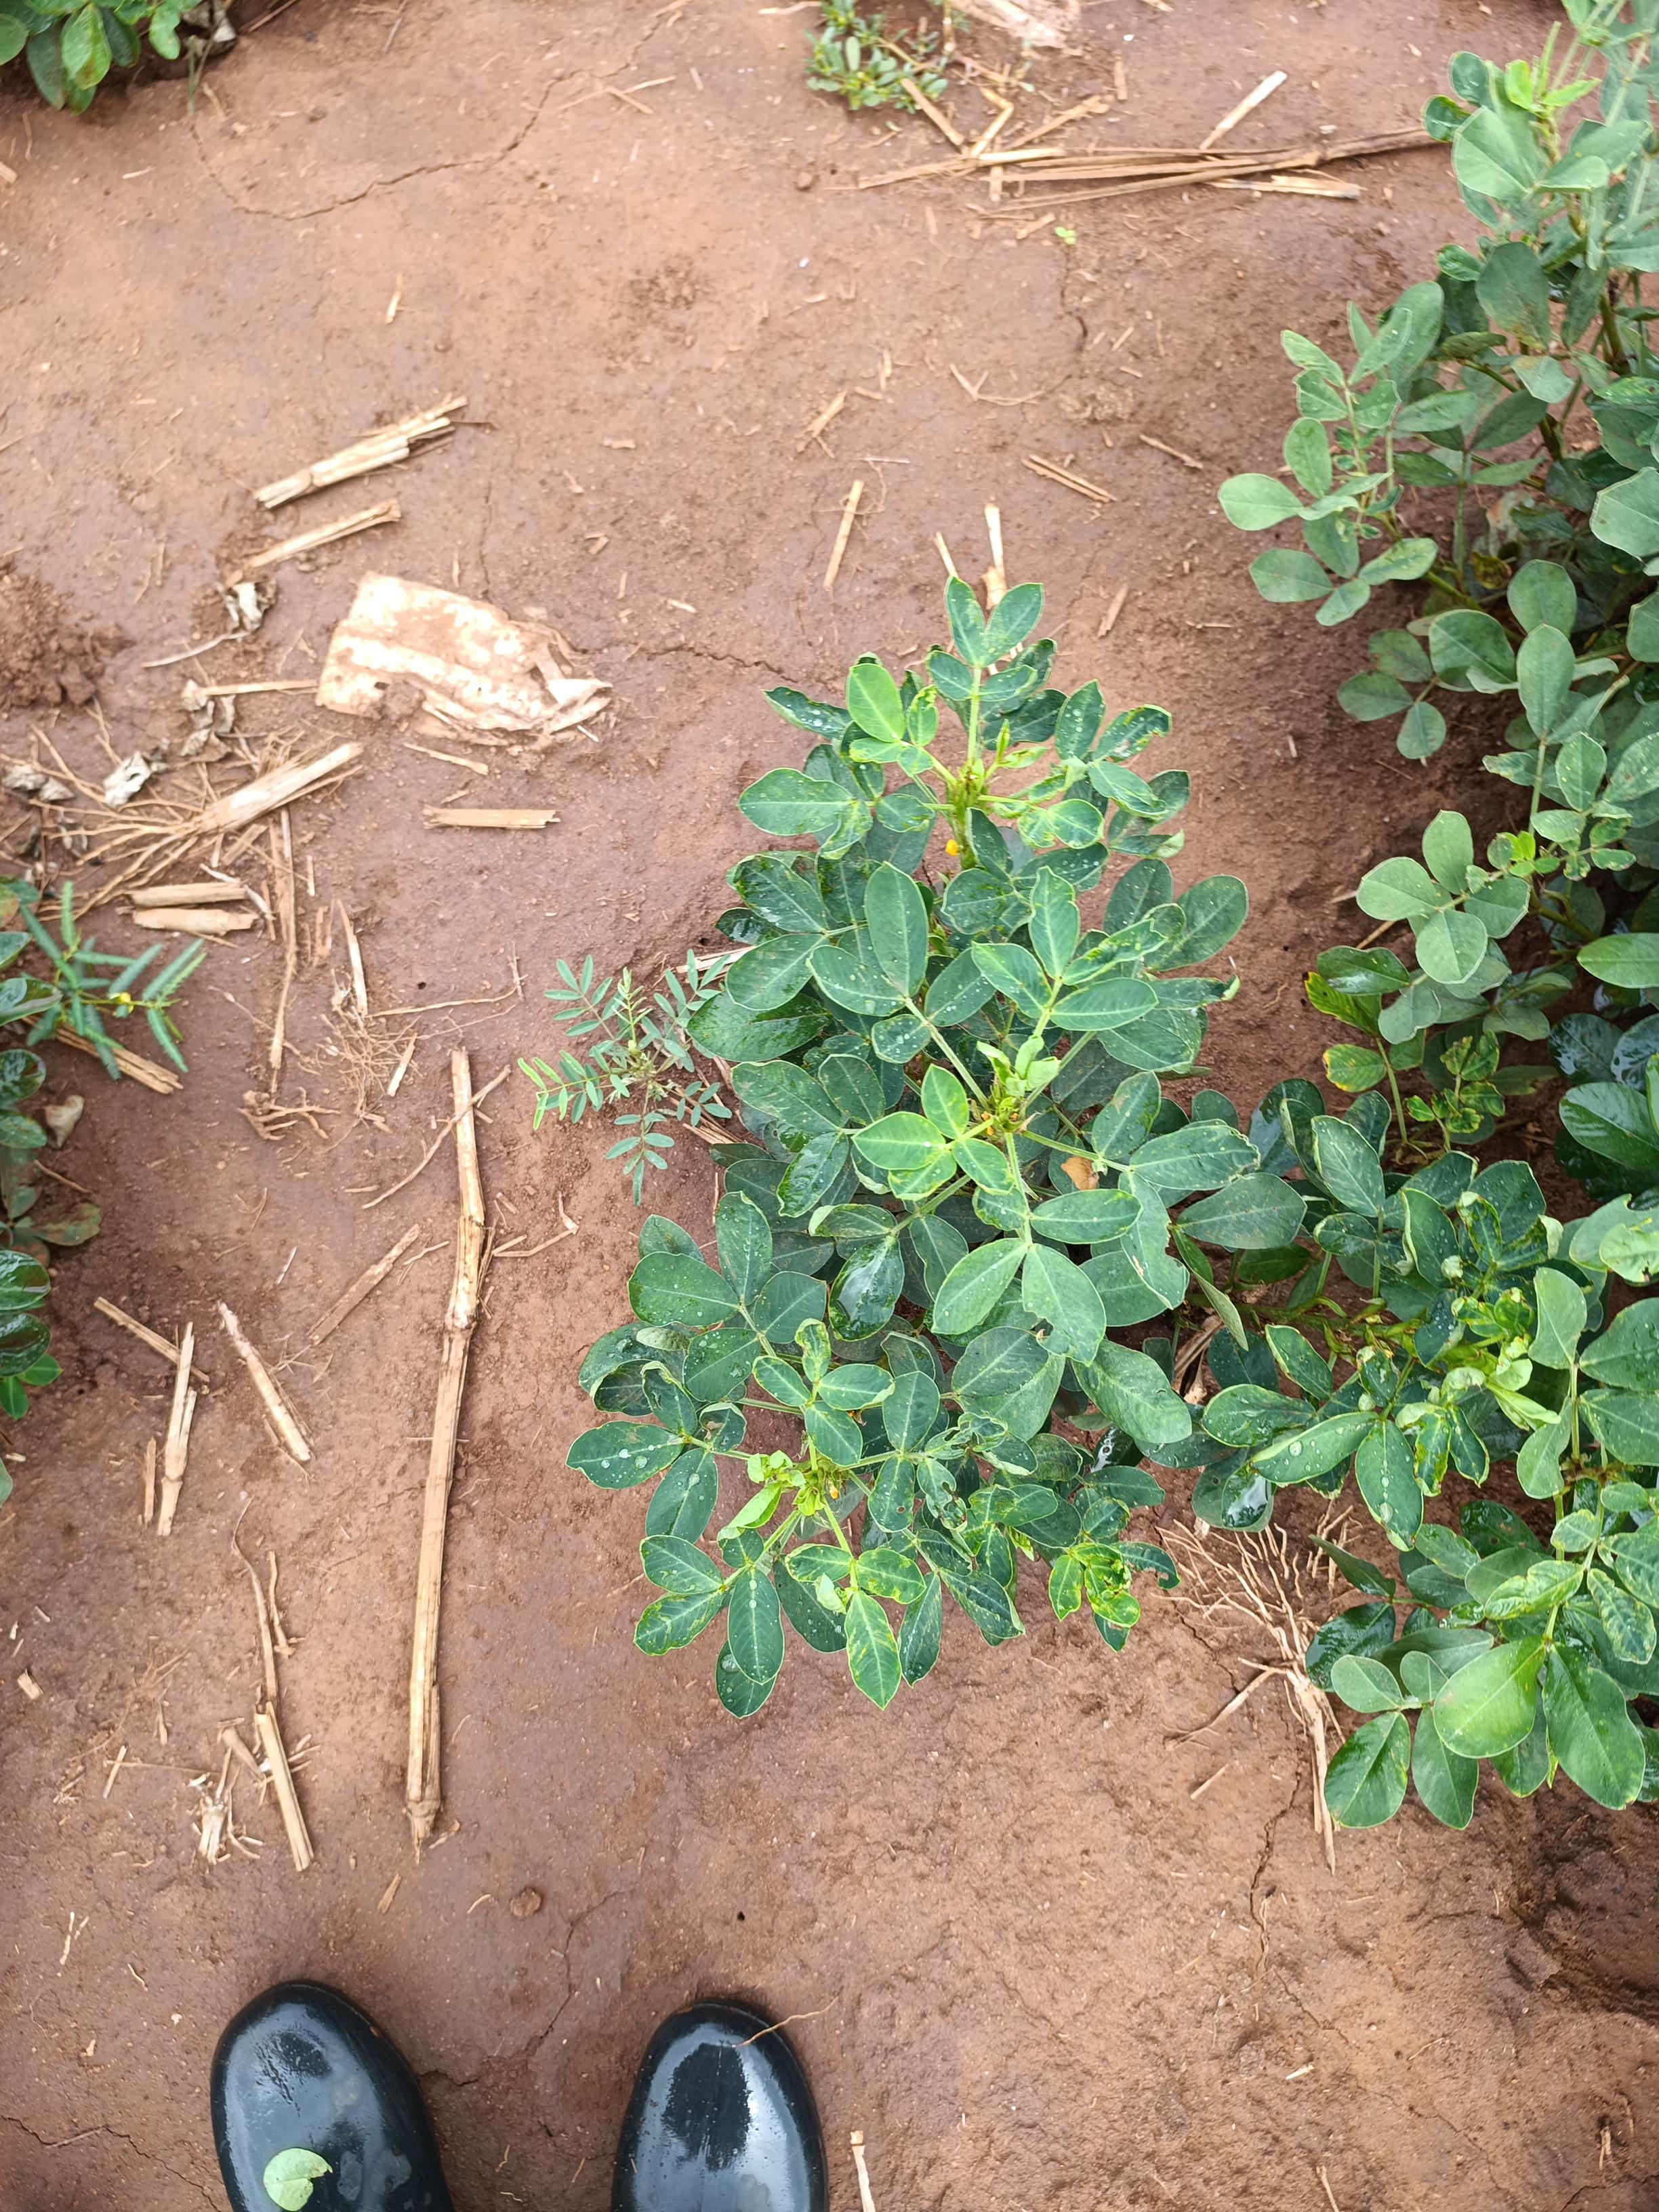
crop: groundnut
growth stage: pegging
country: Kenya
